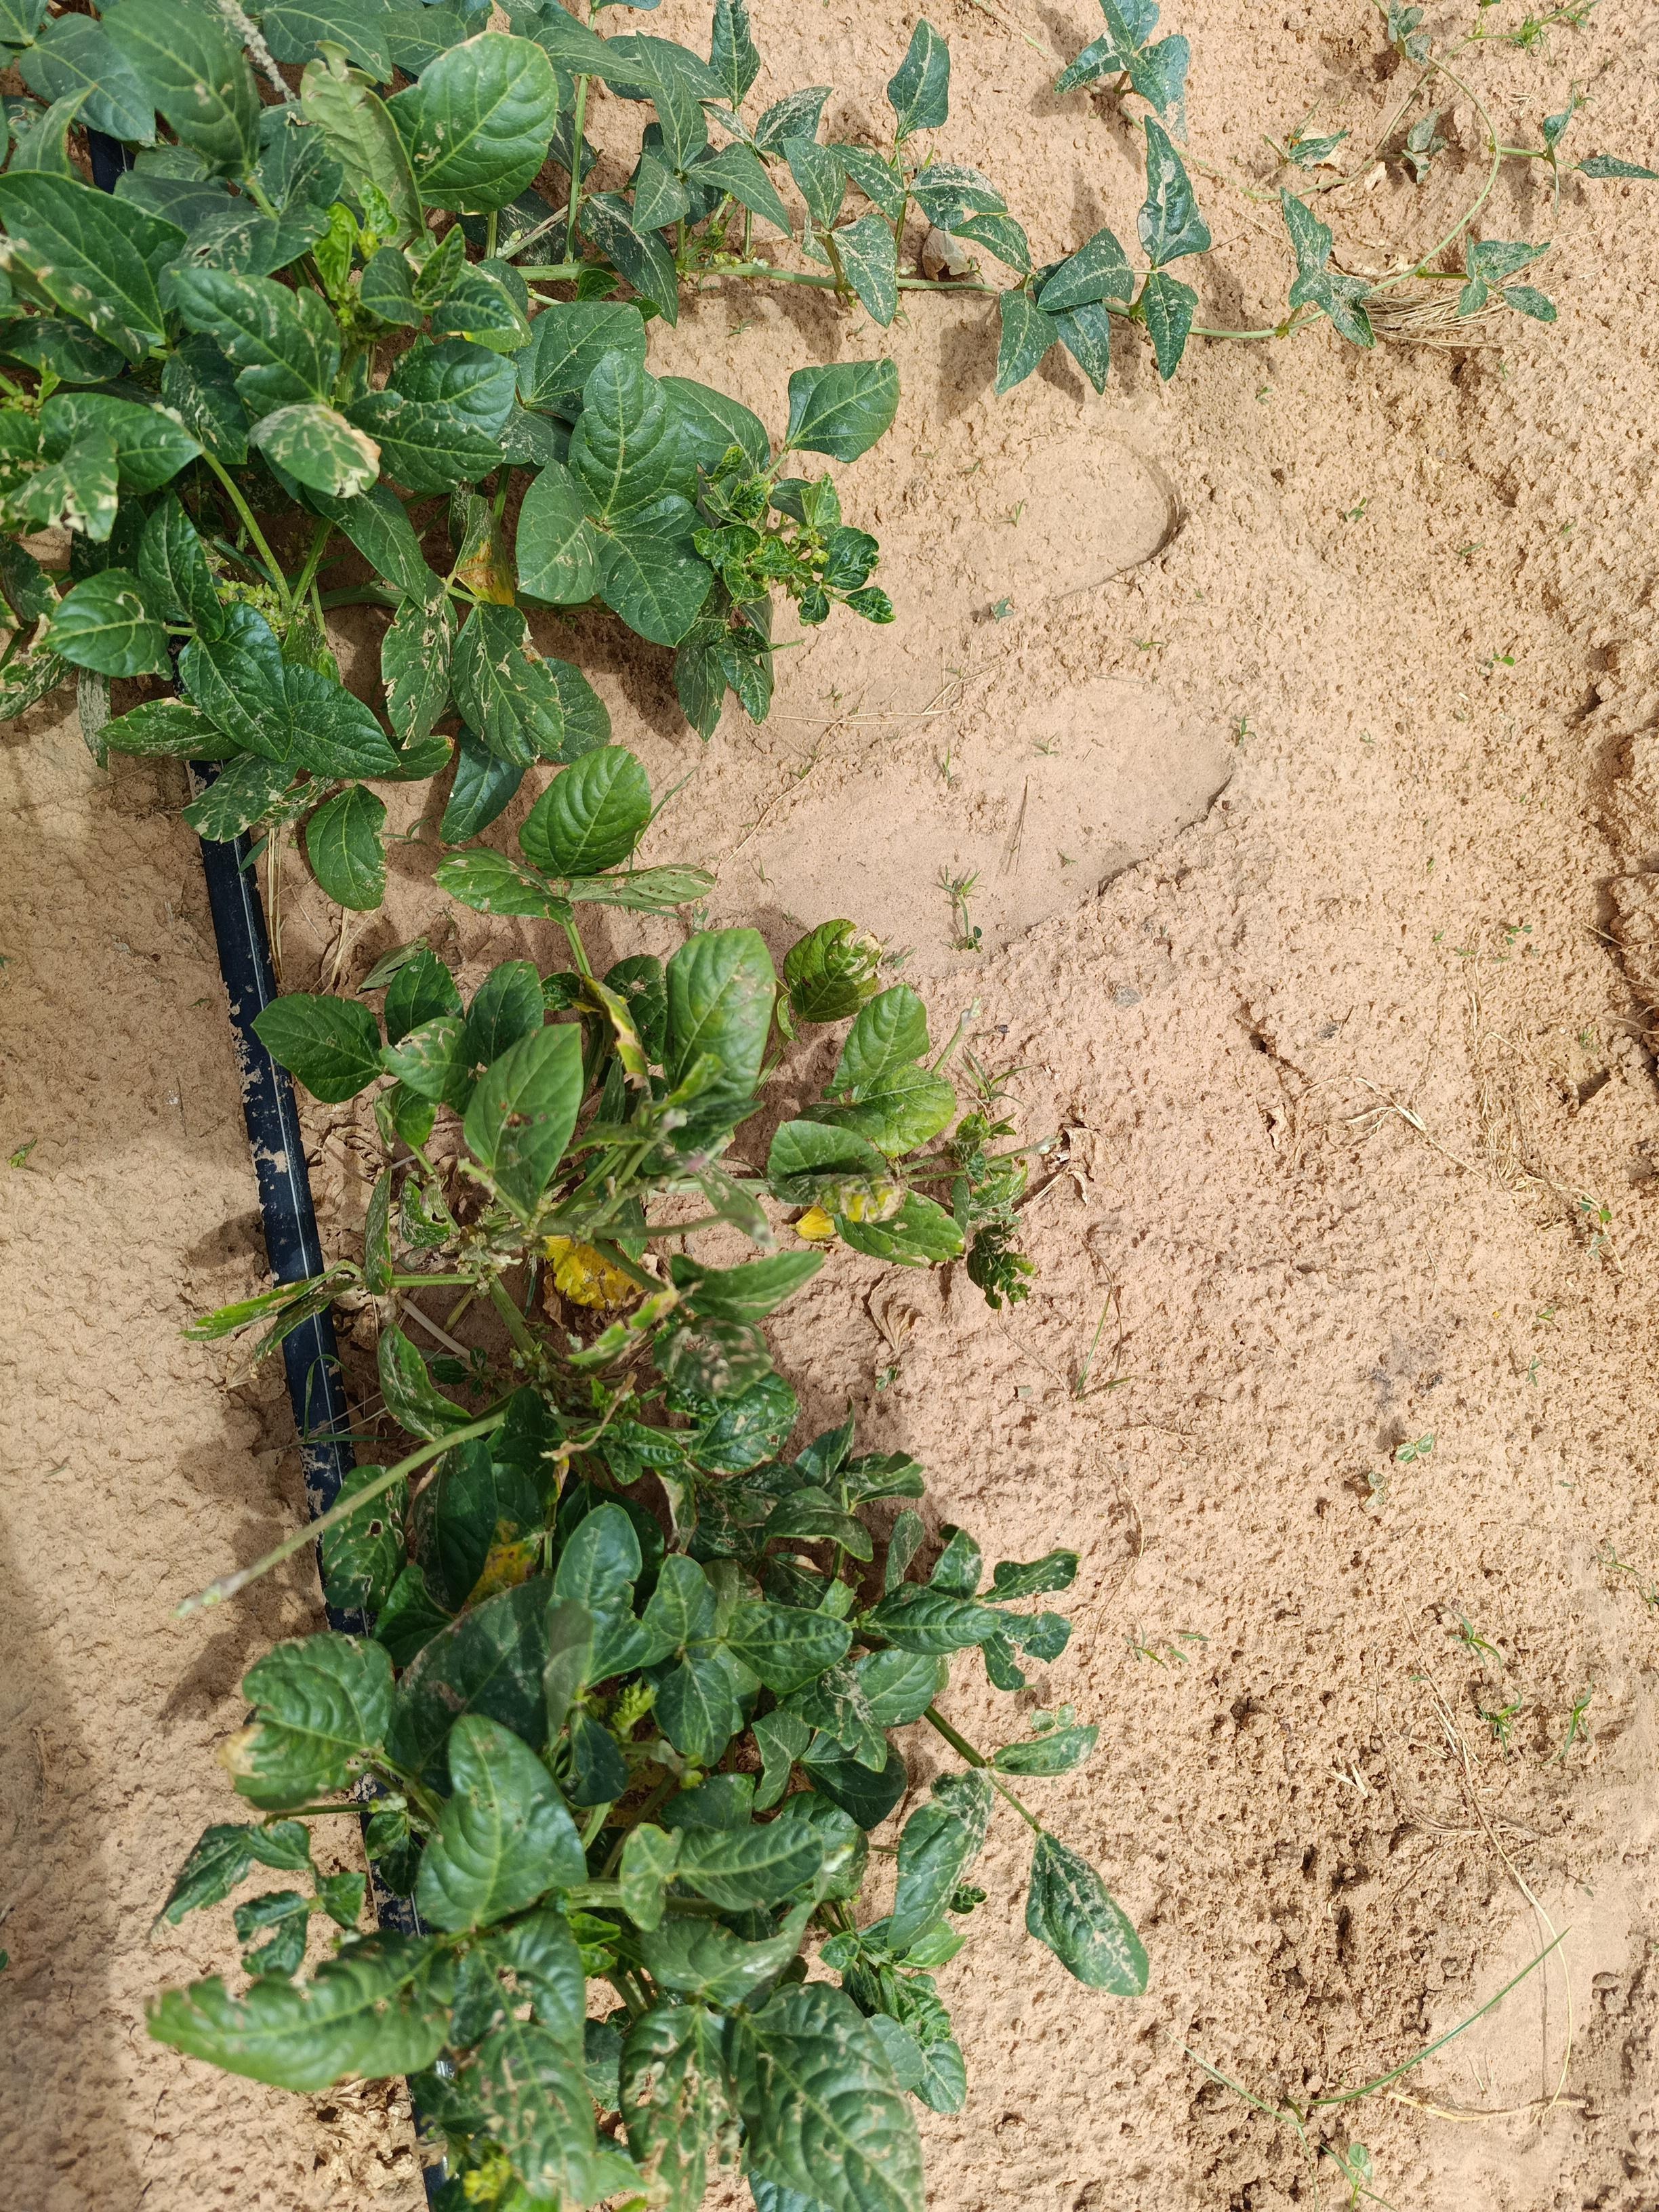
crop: cowpea
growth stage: vegetative
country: Nigeria
